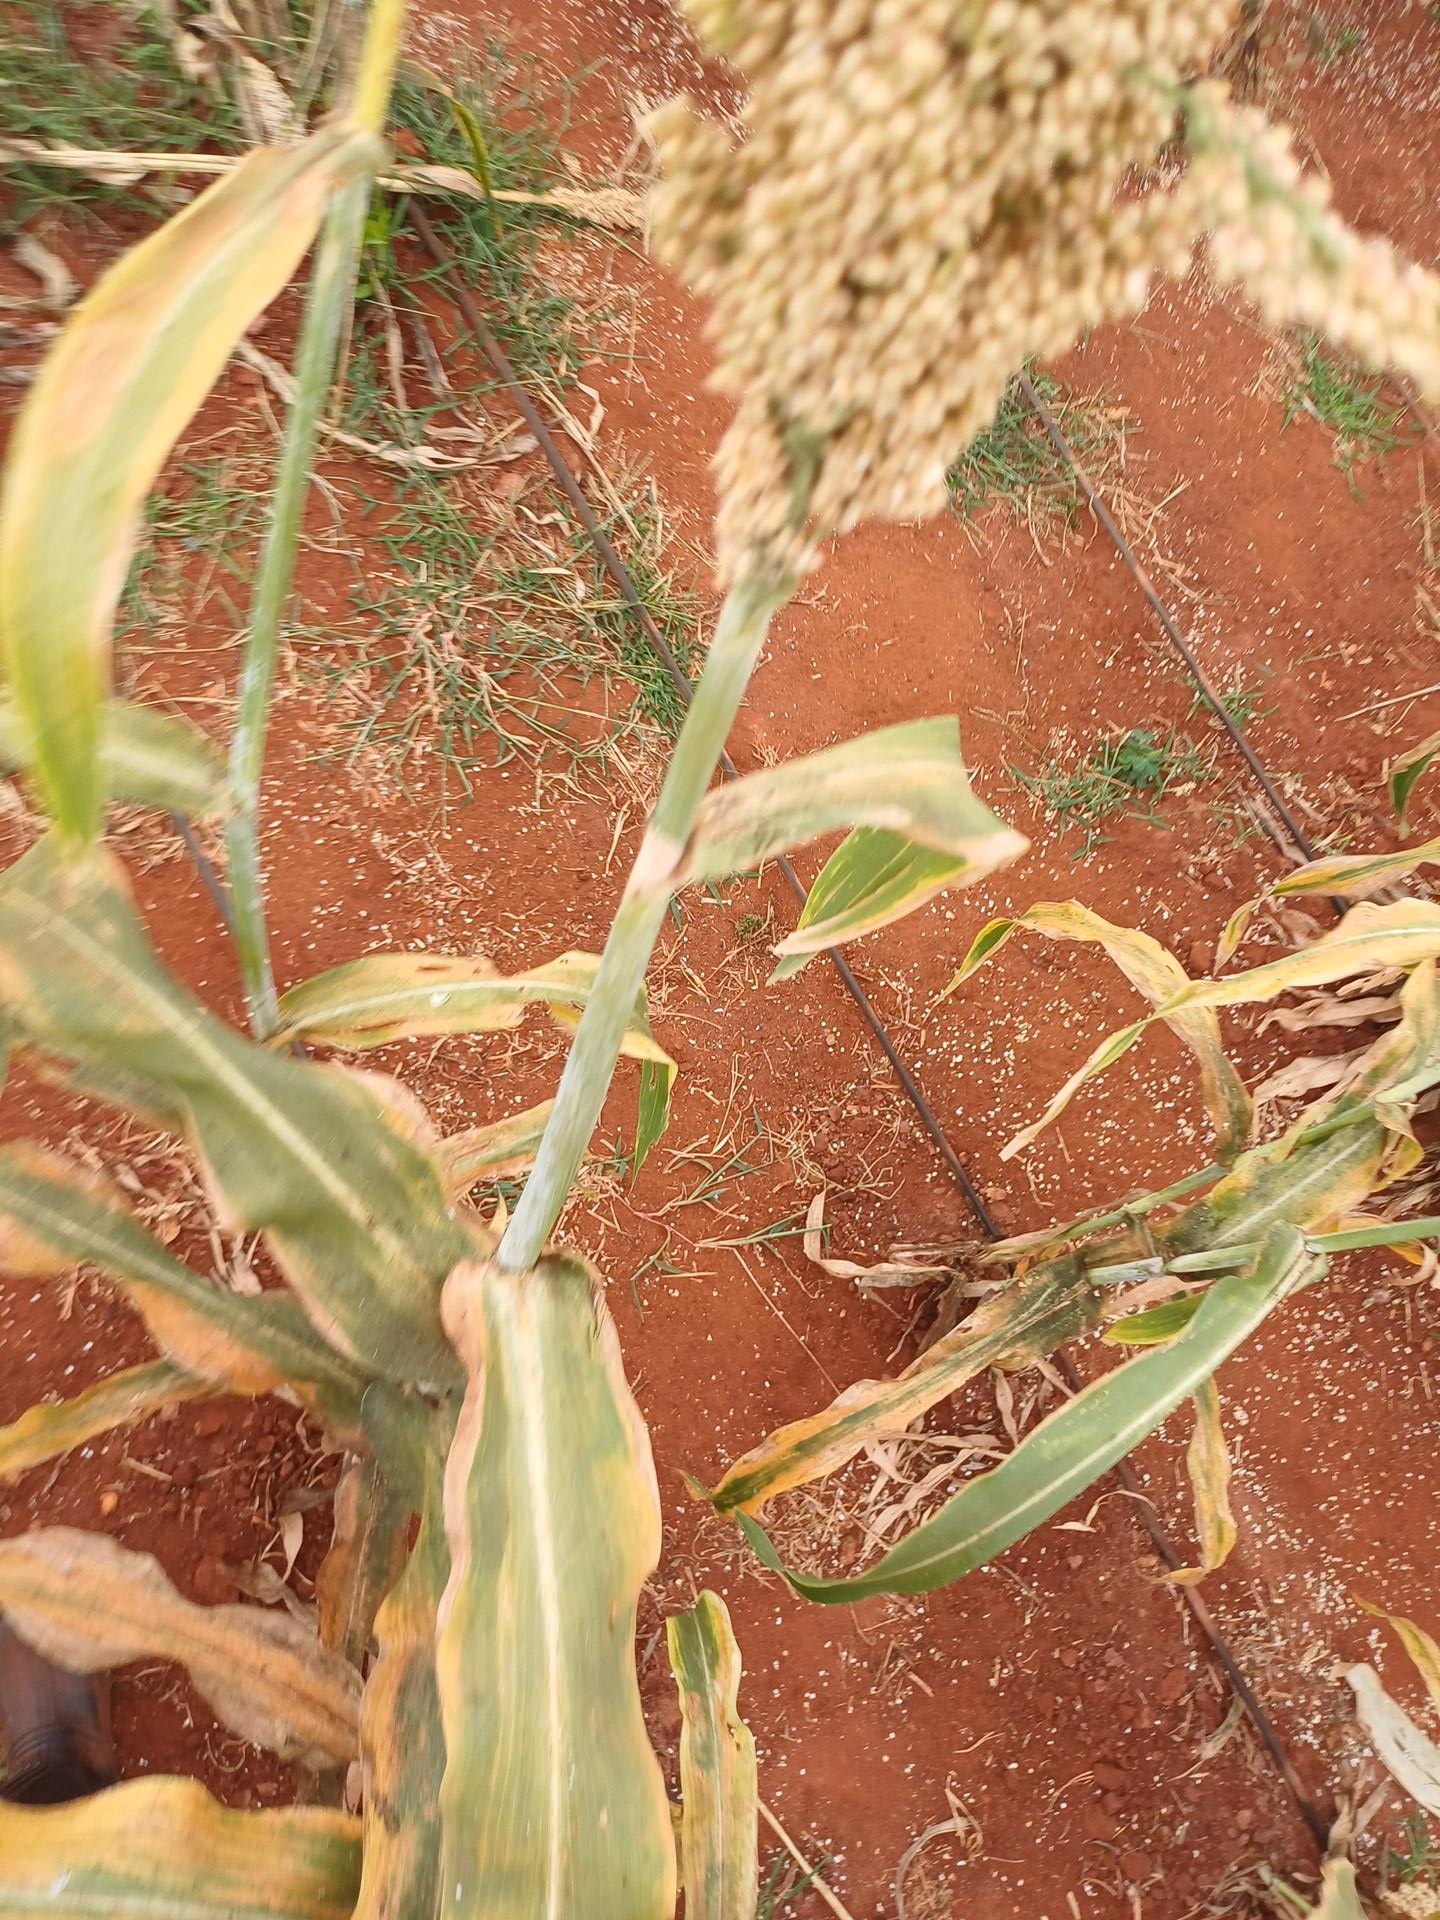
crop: sorghum
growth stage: maturity
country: Kenya
